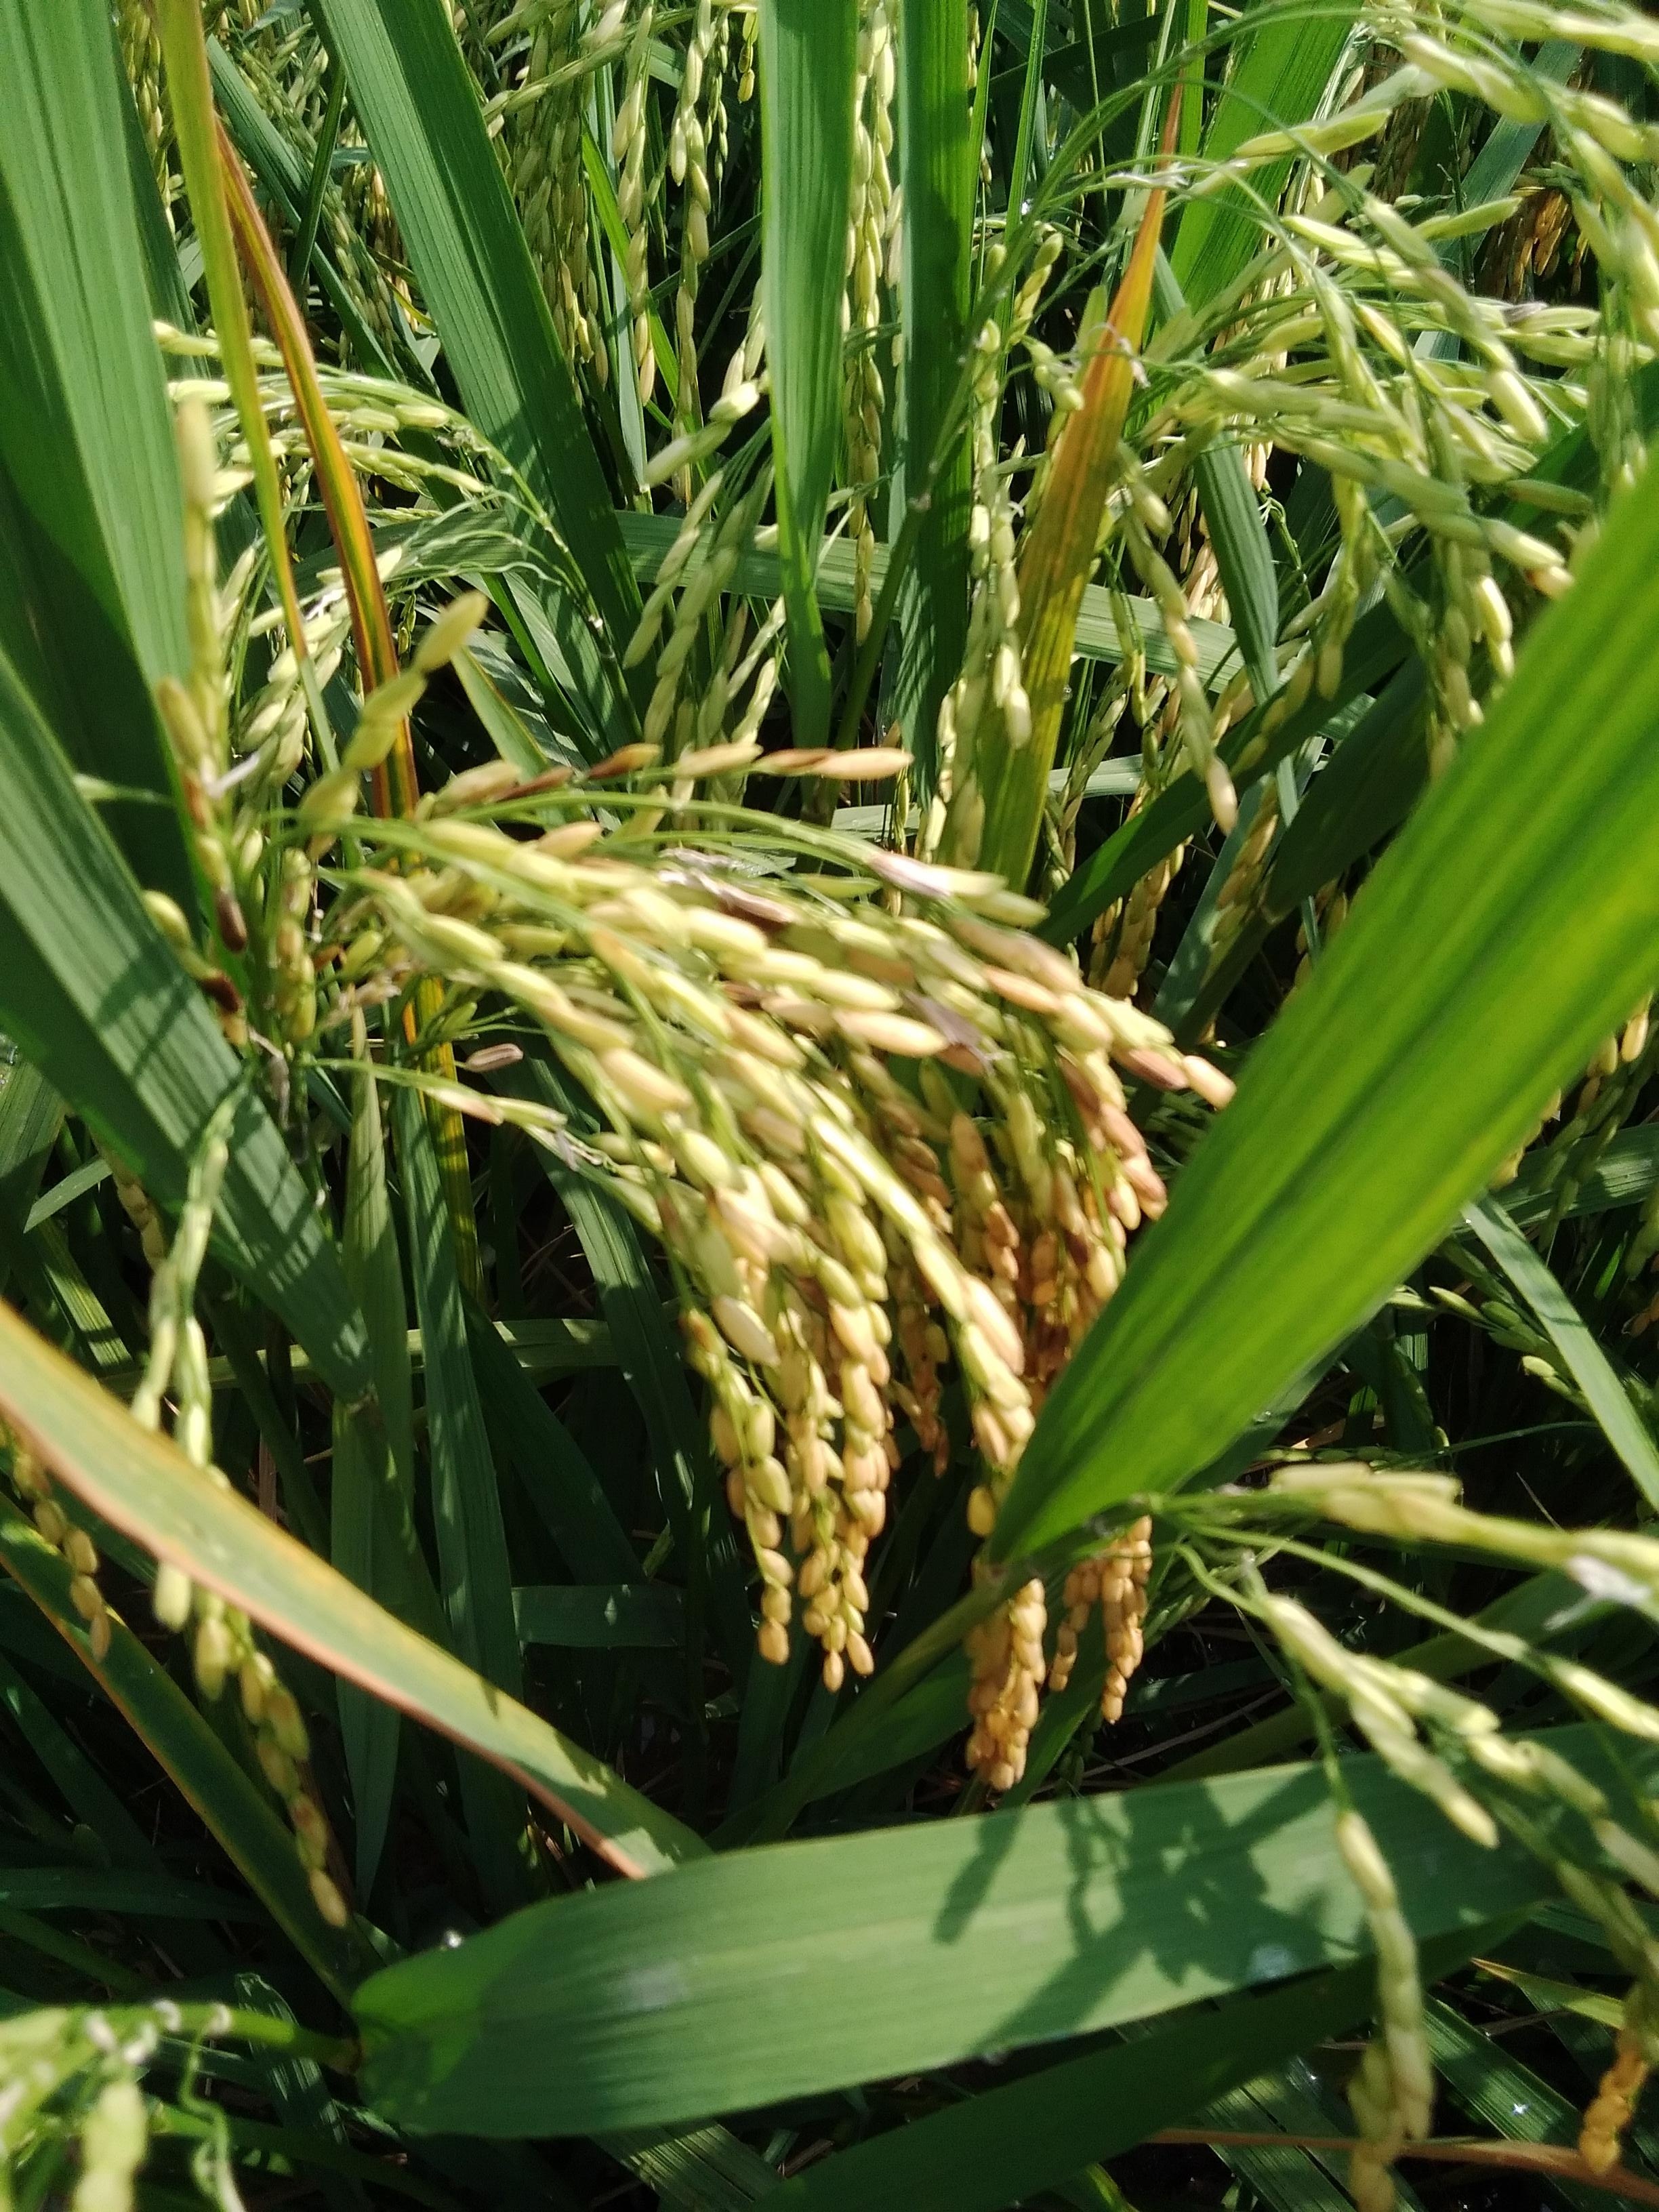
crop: rice
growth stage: ripening
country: Nigeria
